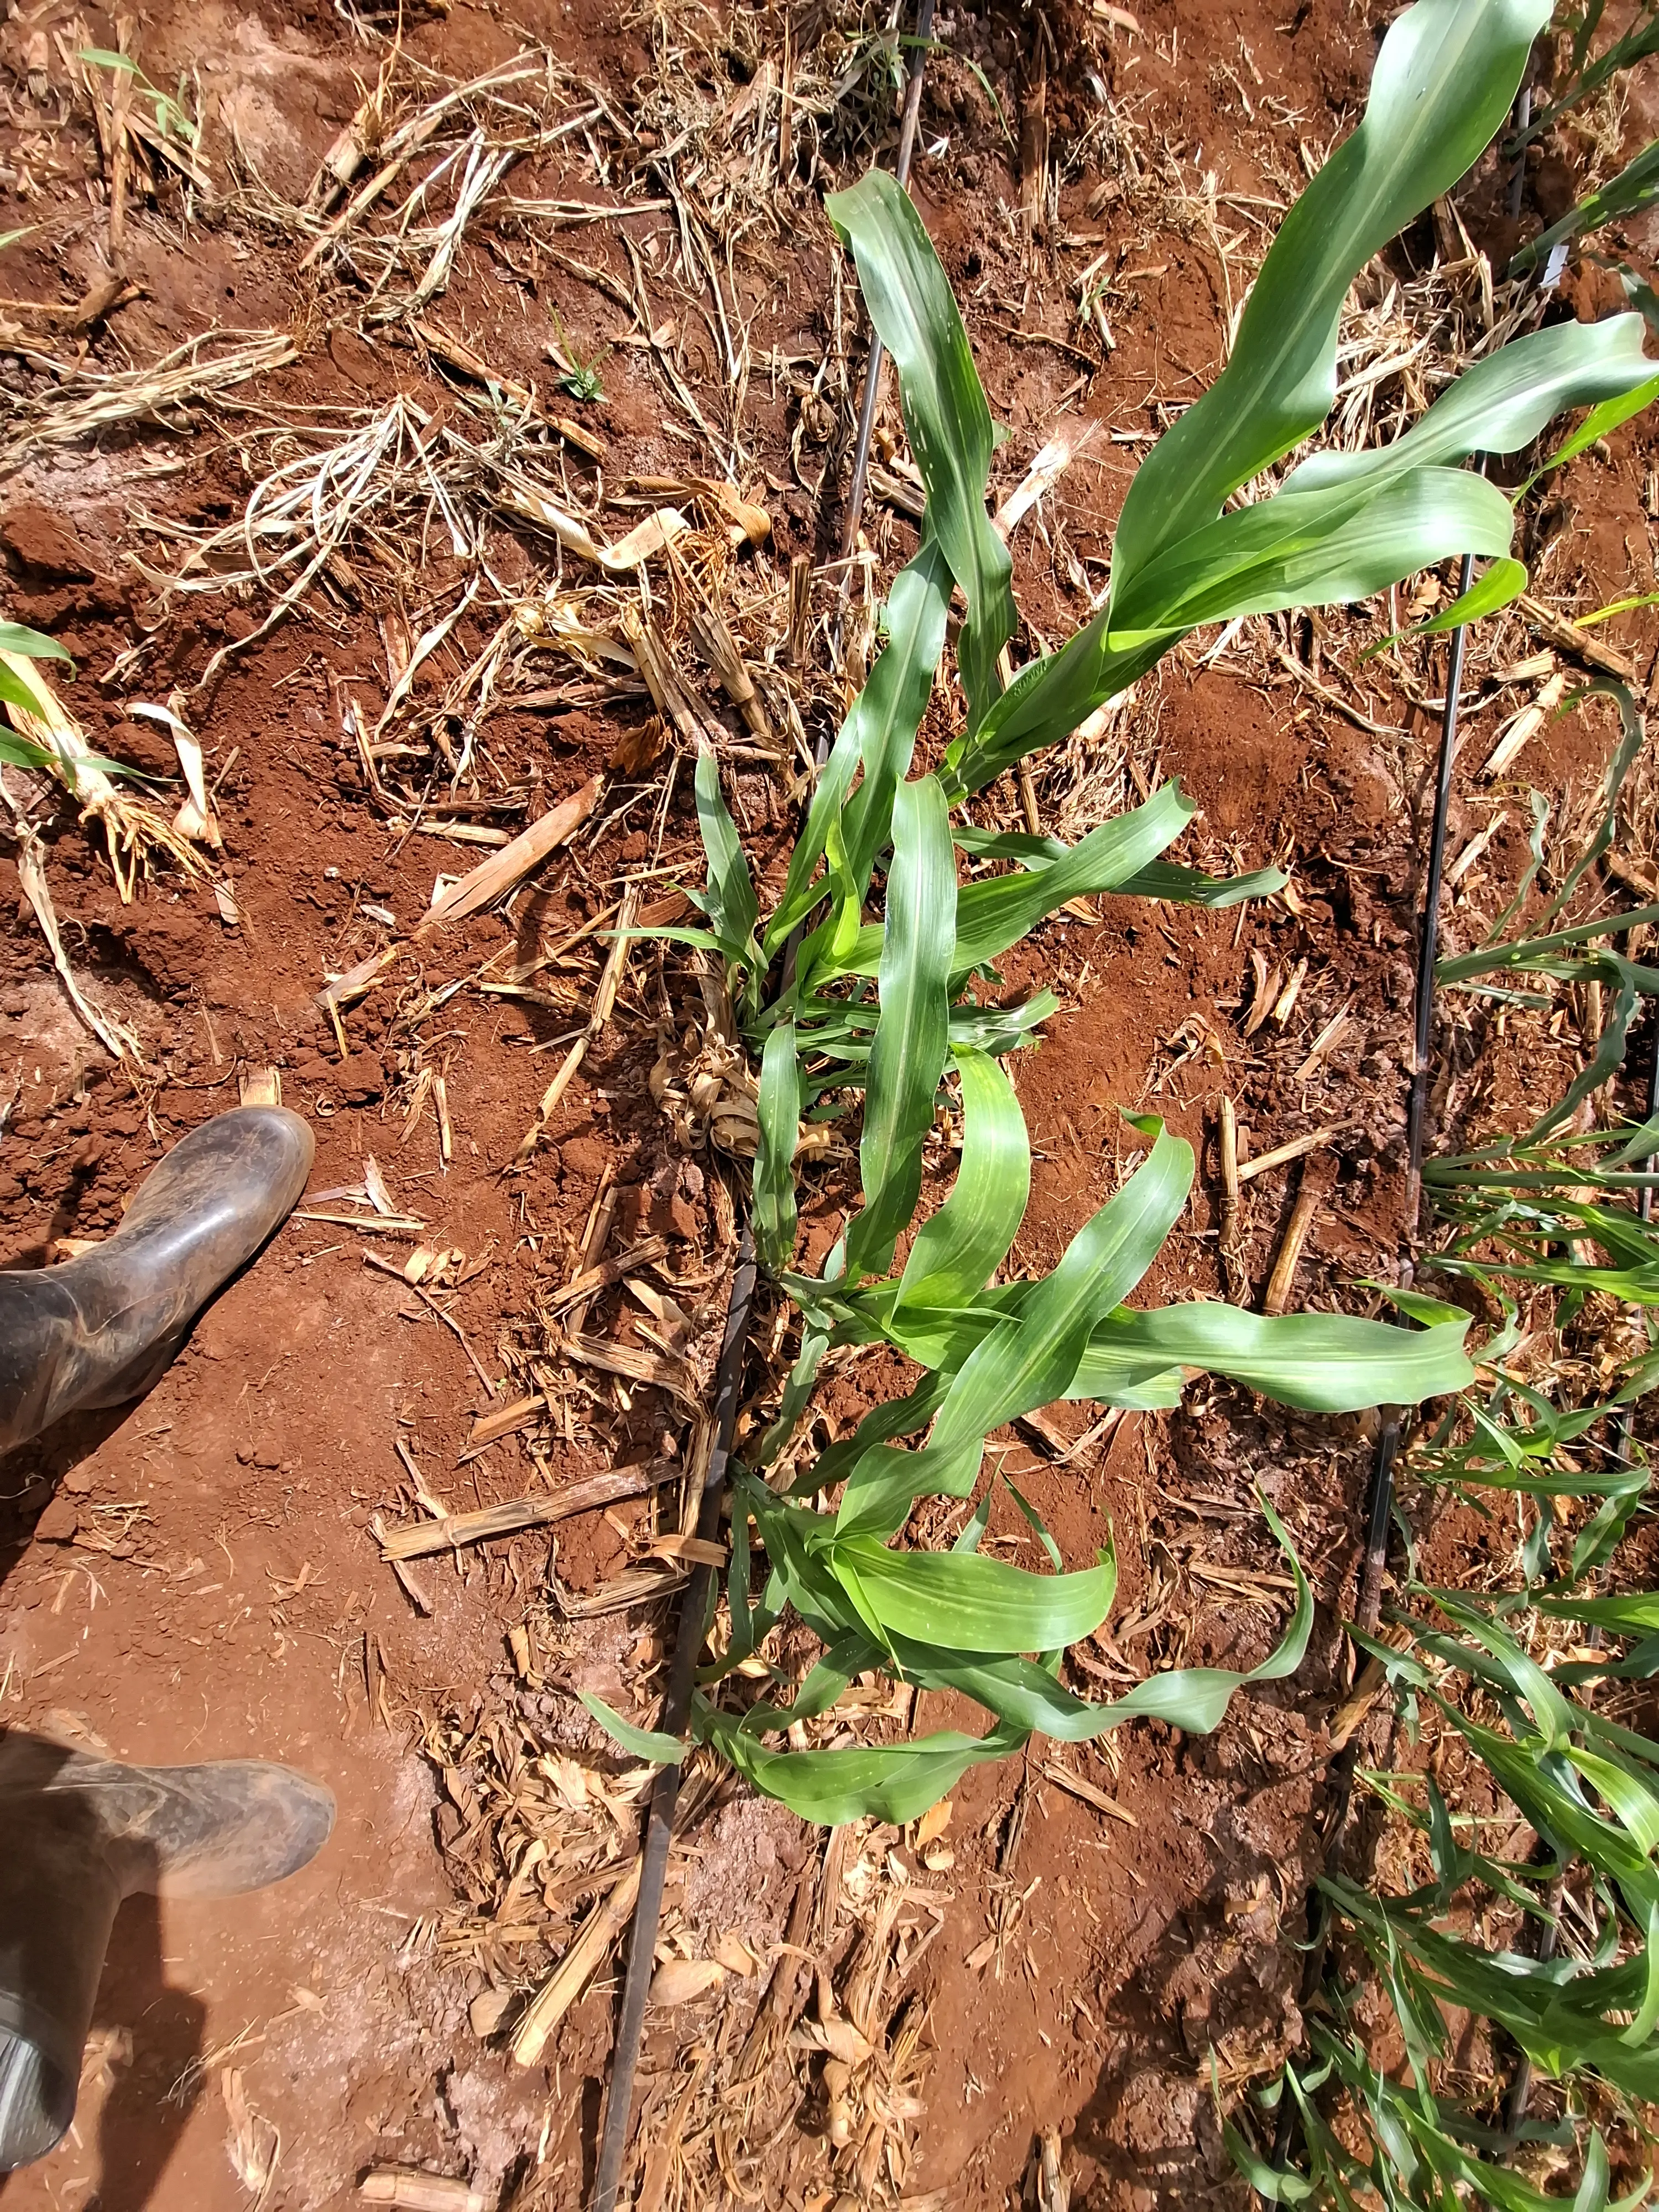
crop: sorghum
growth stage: vegetative
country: Kenya
